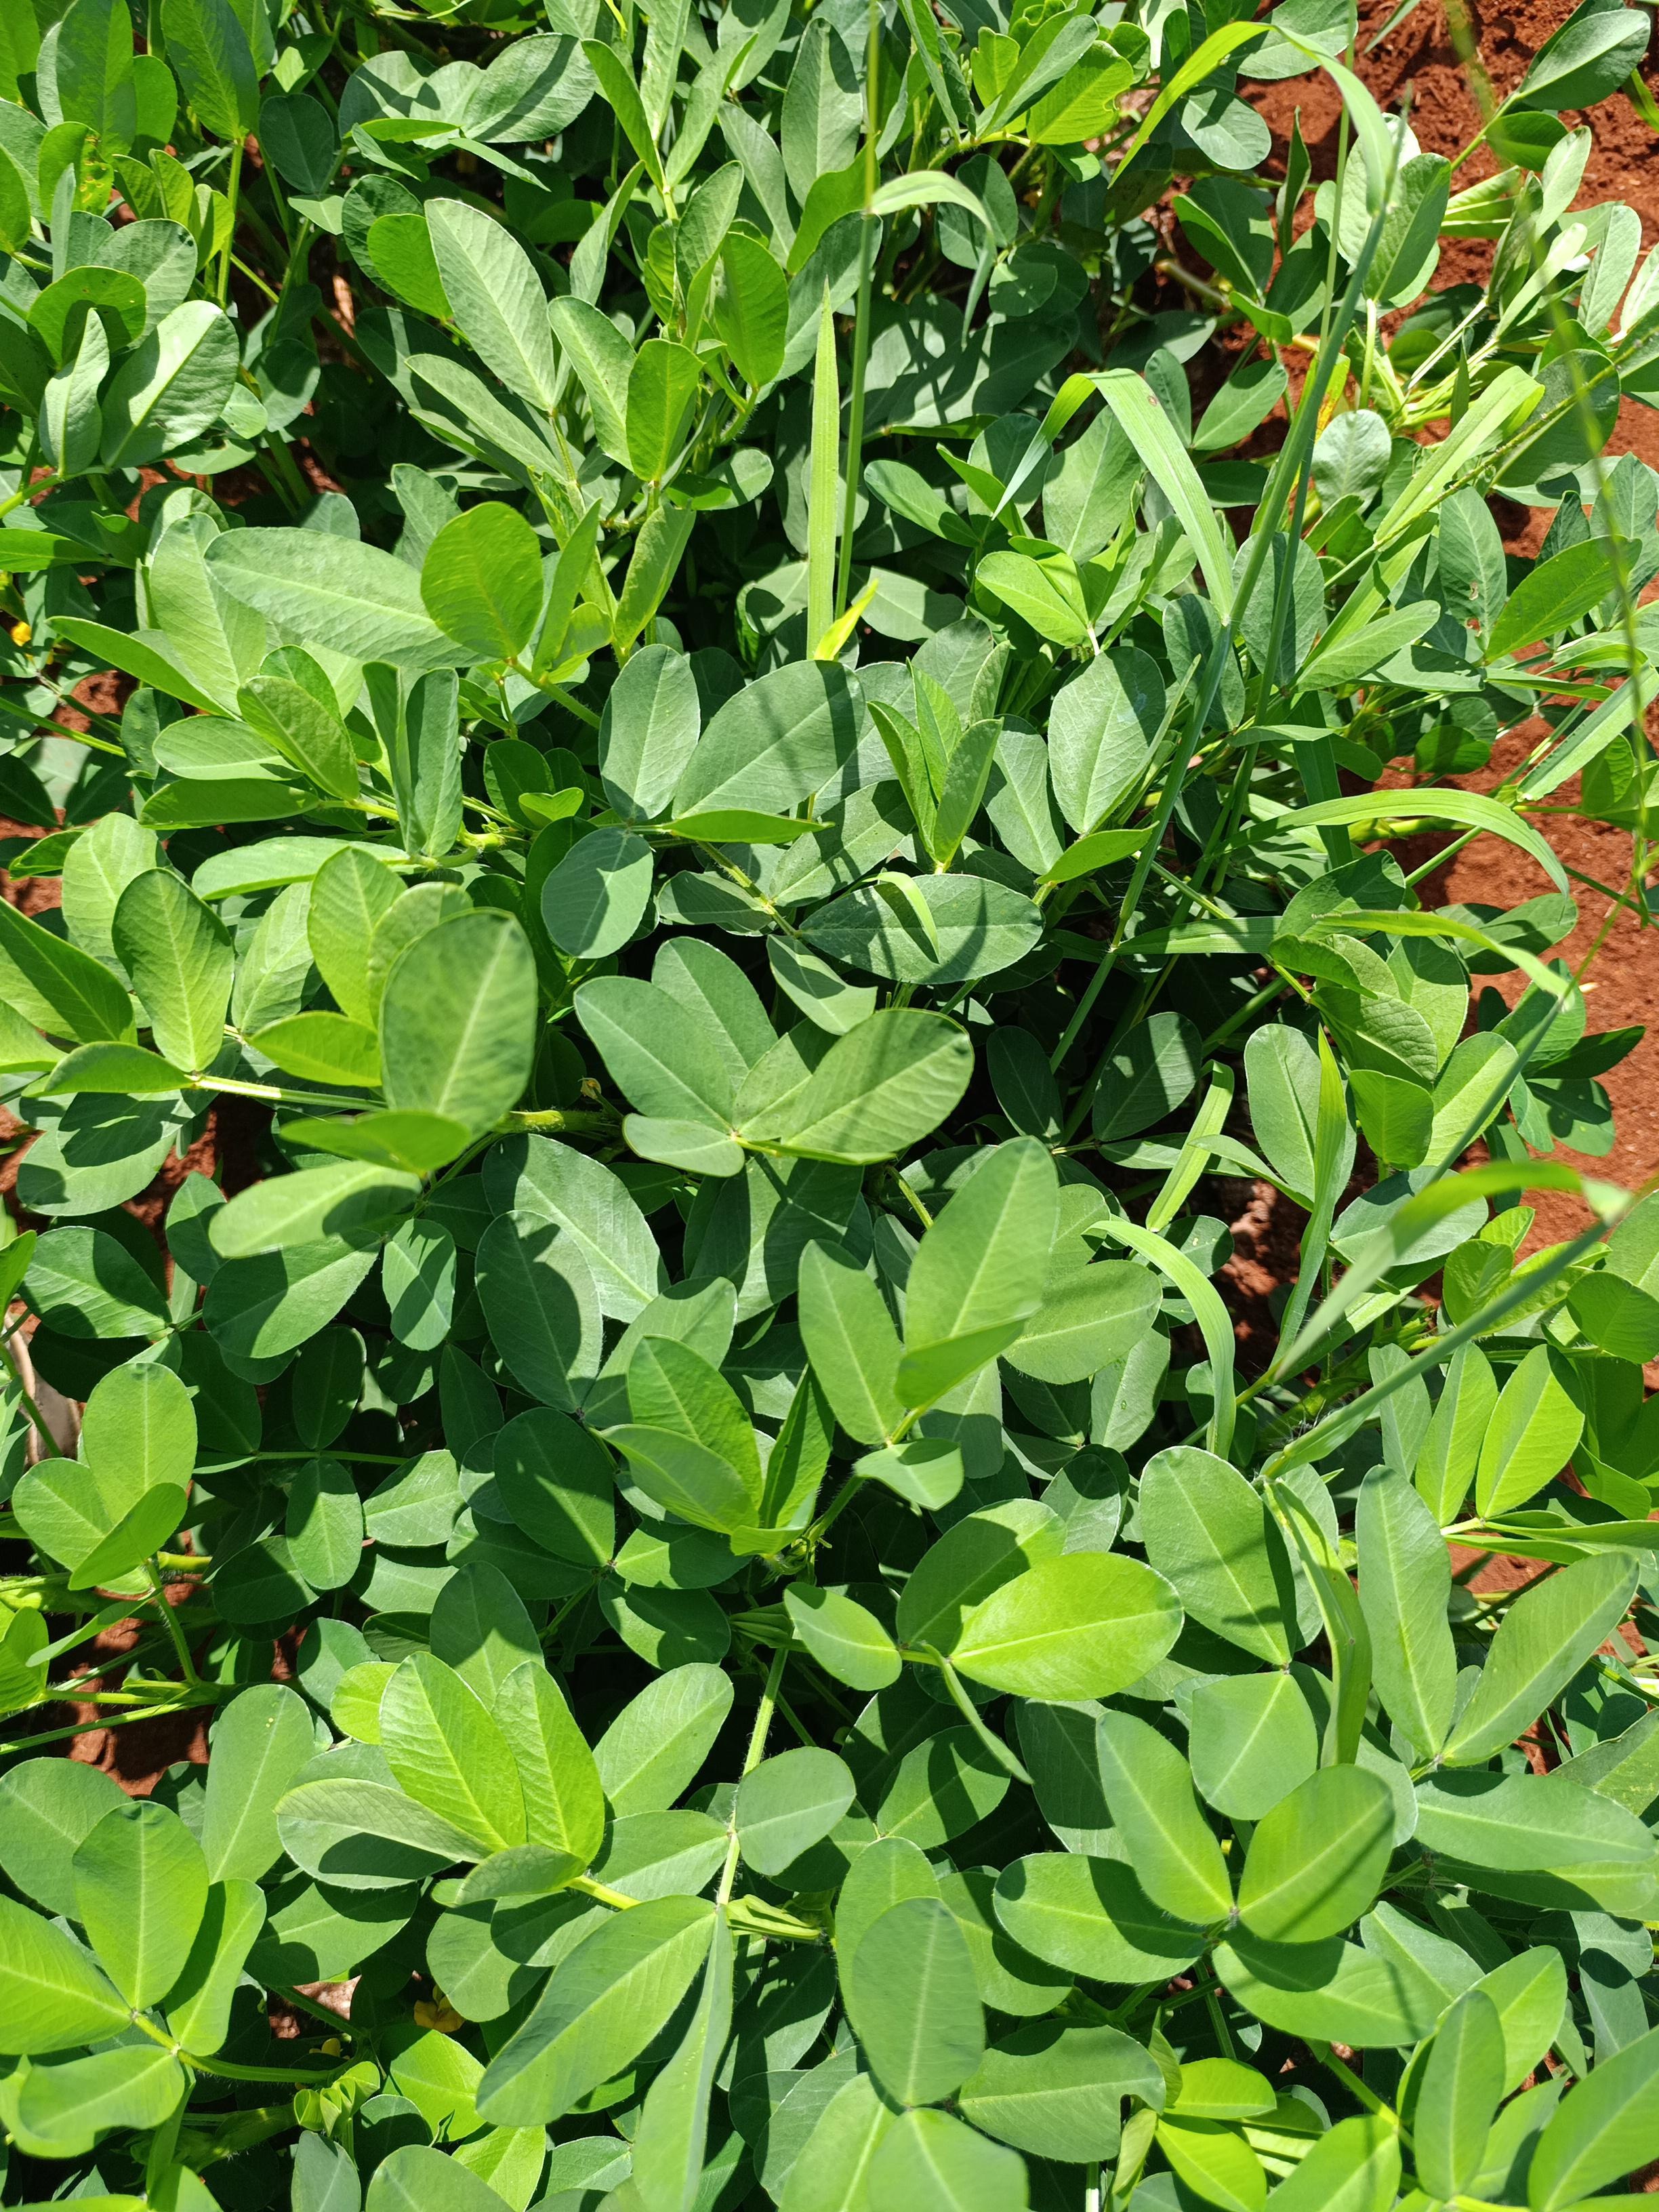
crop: groundnut
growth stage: flowering
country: Kenya
